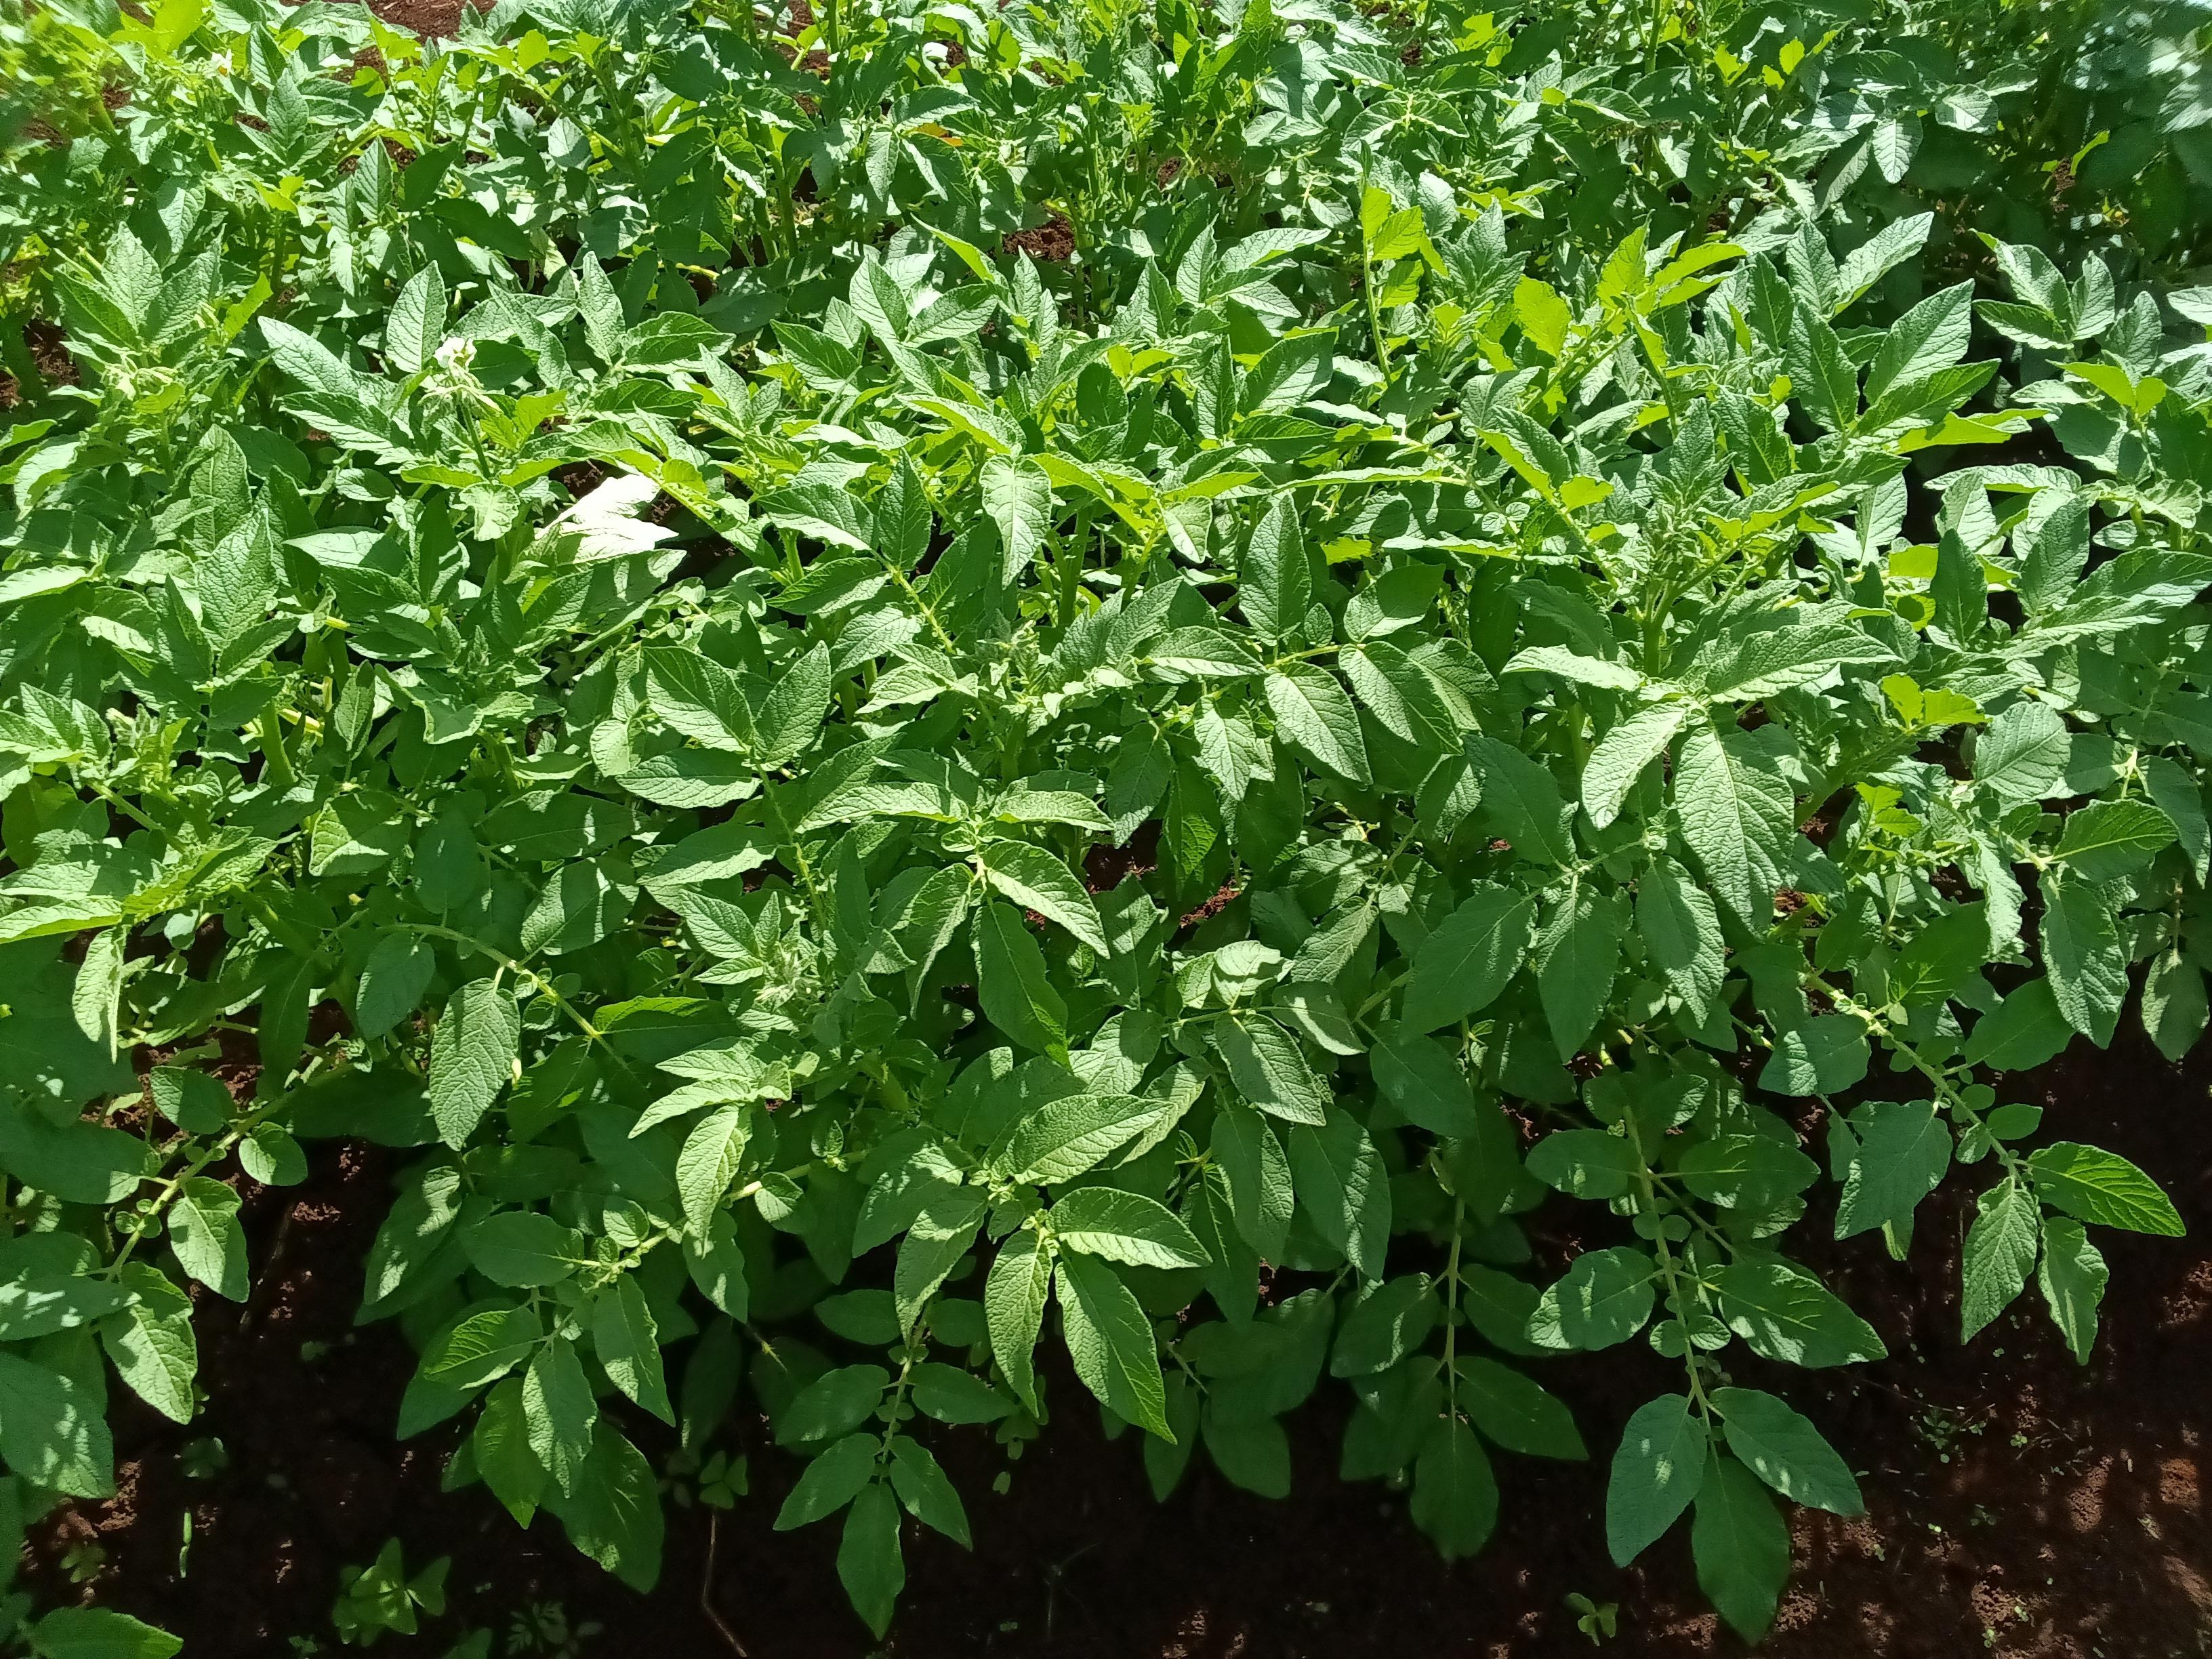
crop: potato
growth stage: vegetative
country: Kenya
